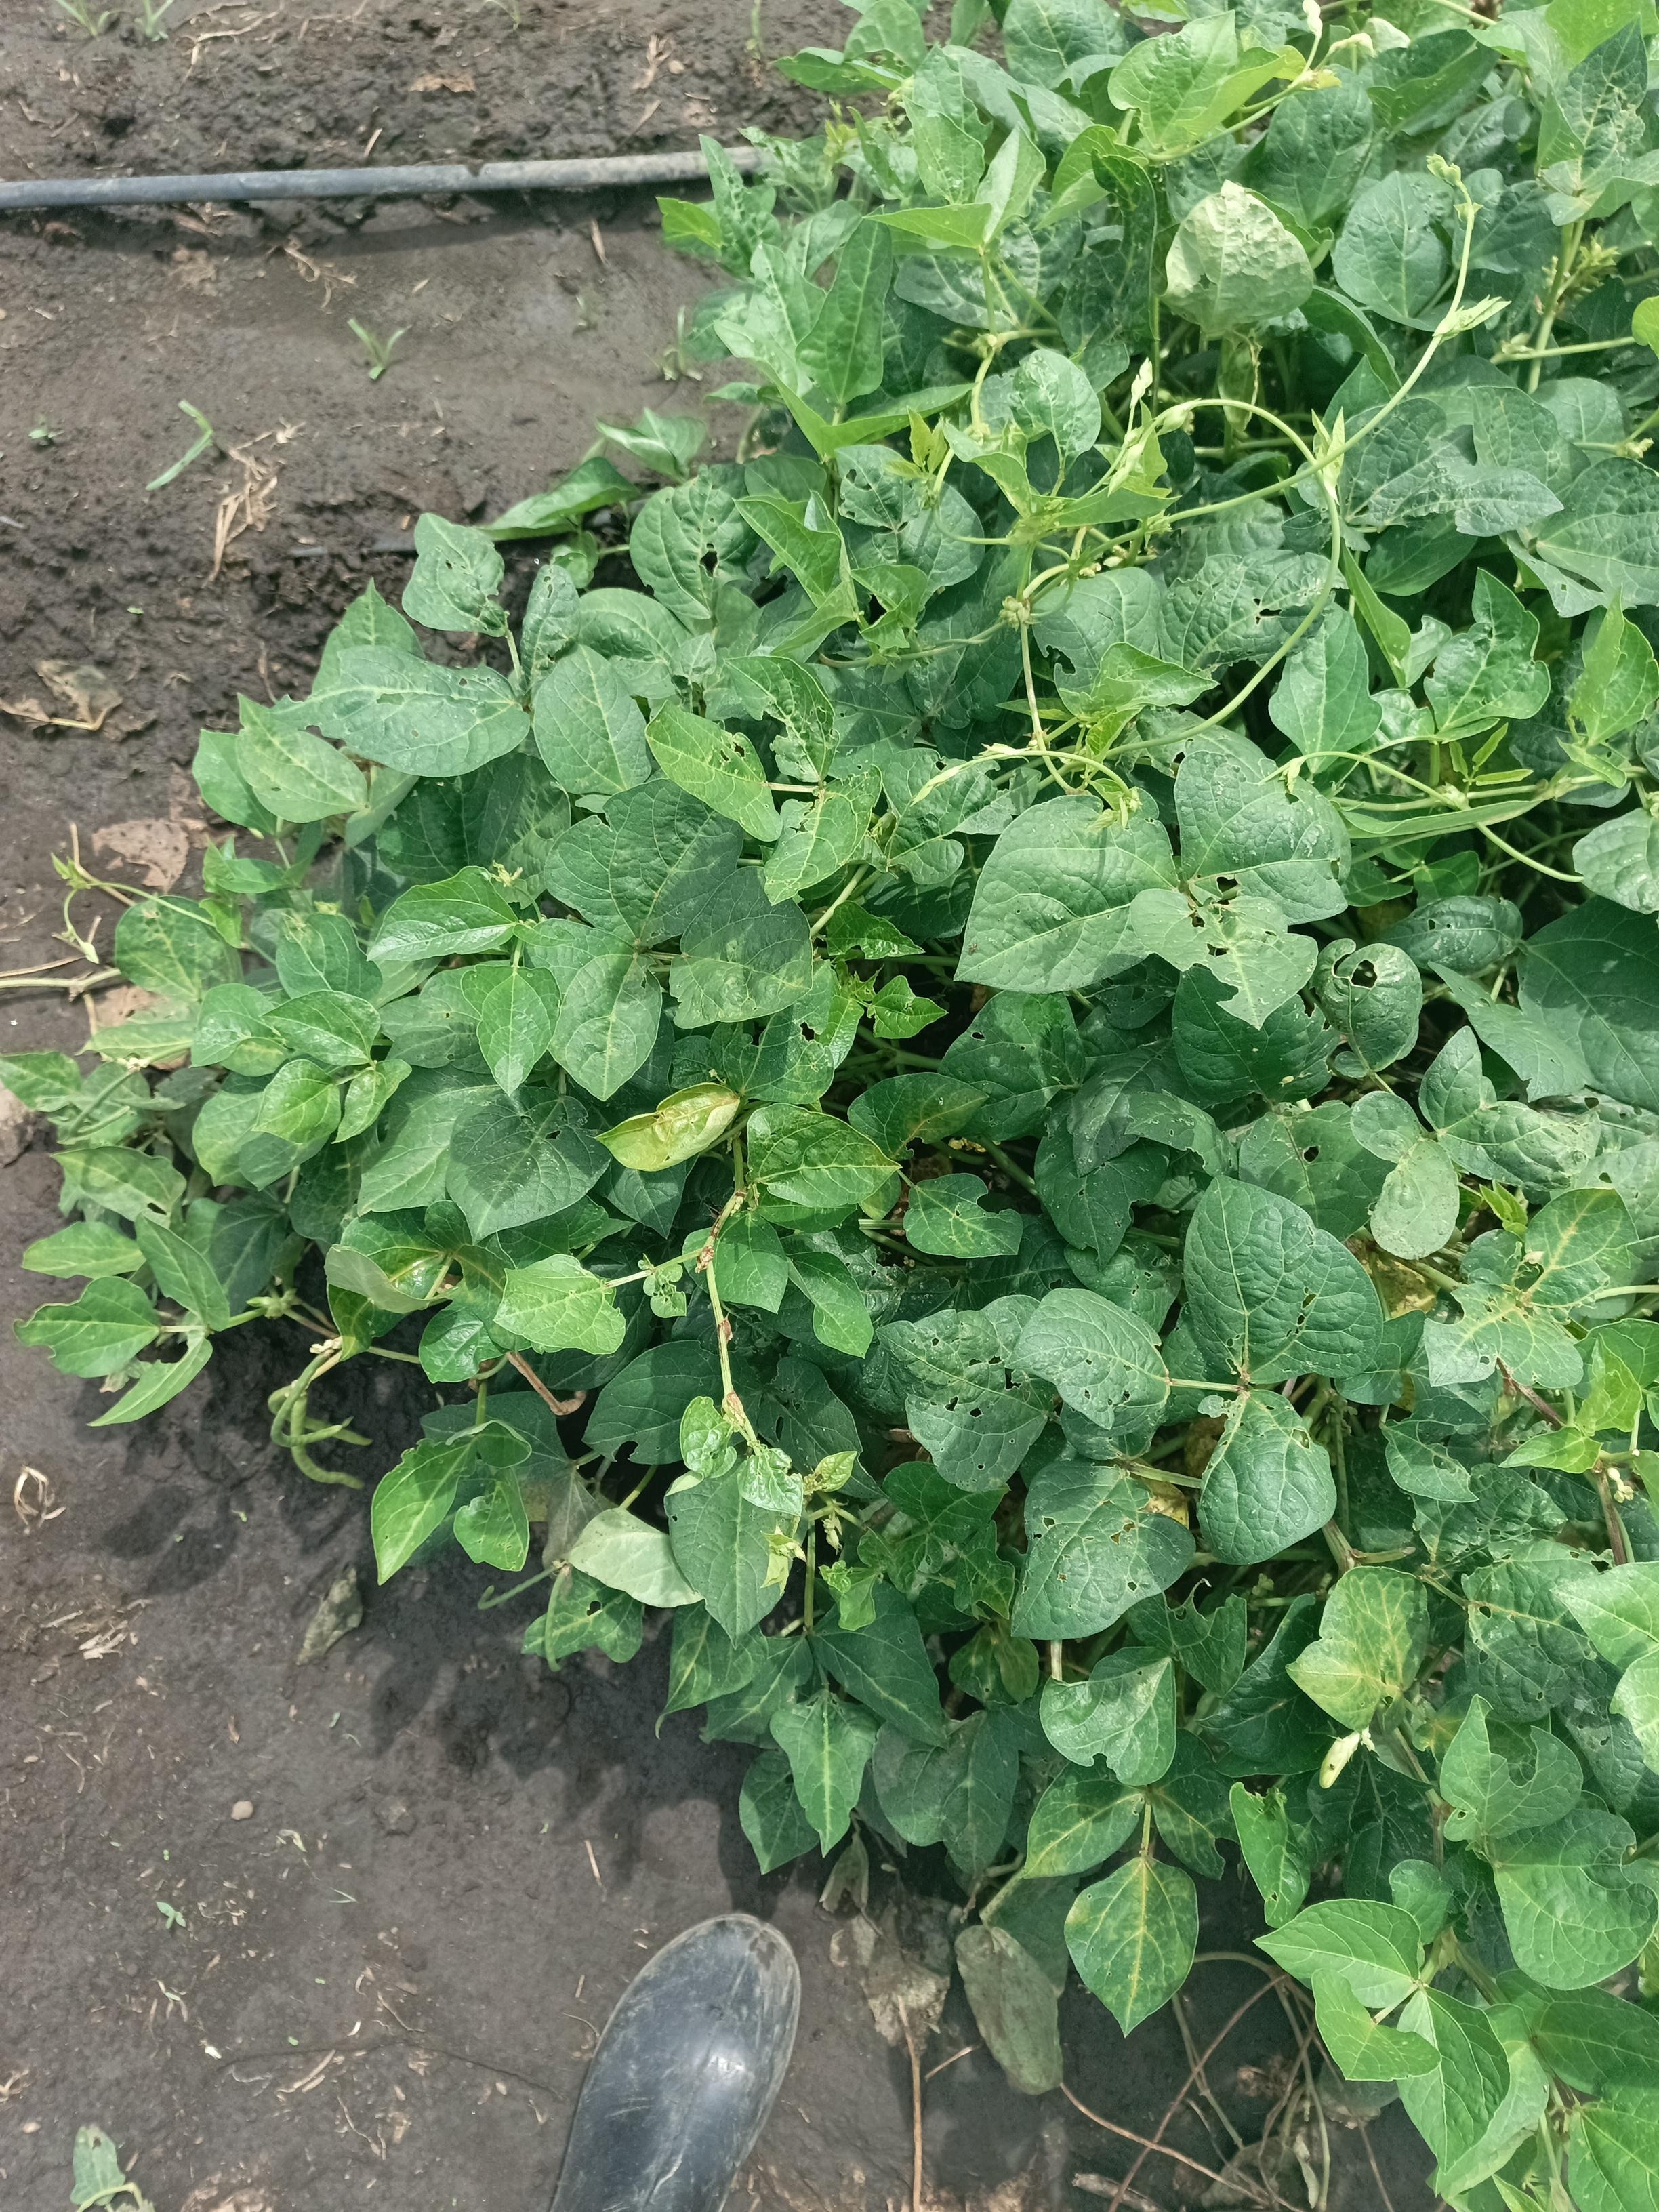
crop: cowpea
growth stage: development pod
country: Tanzania
